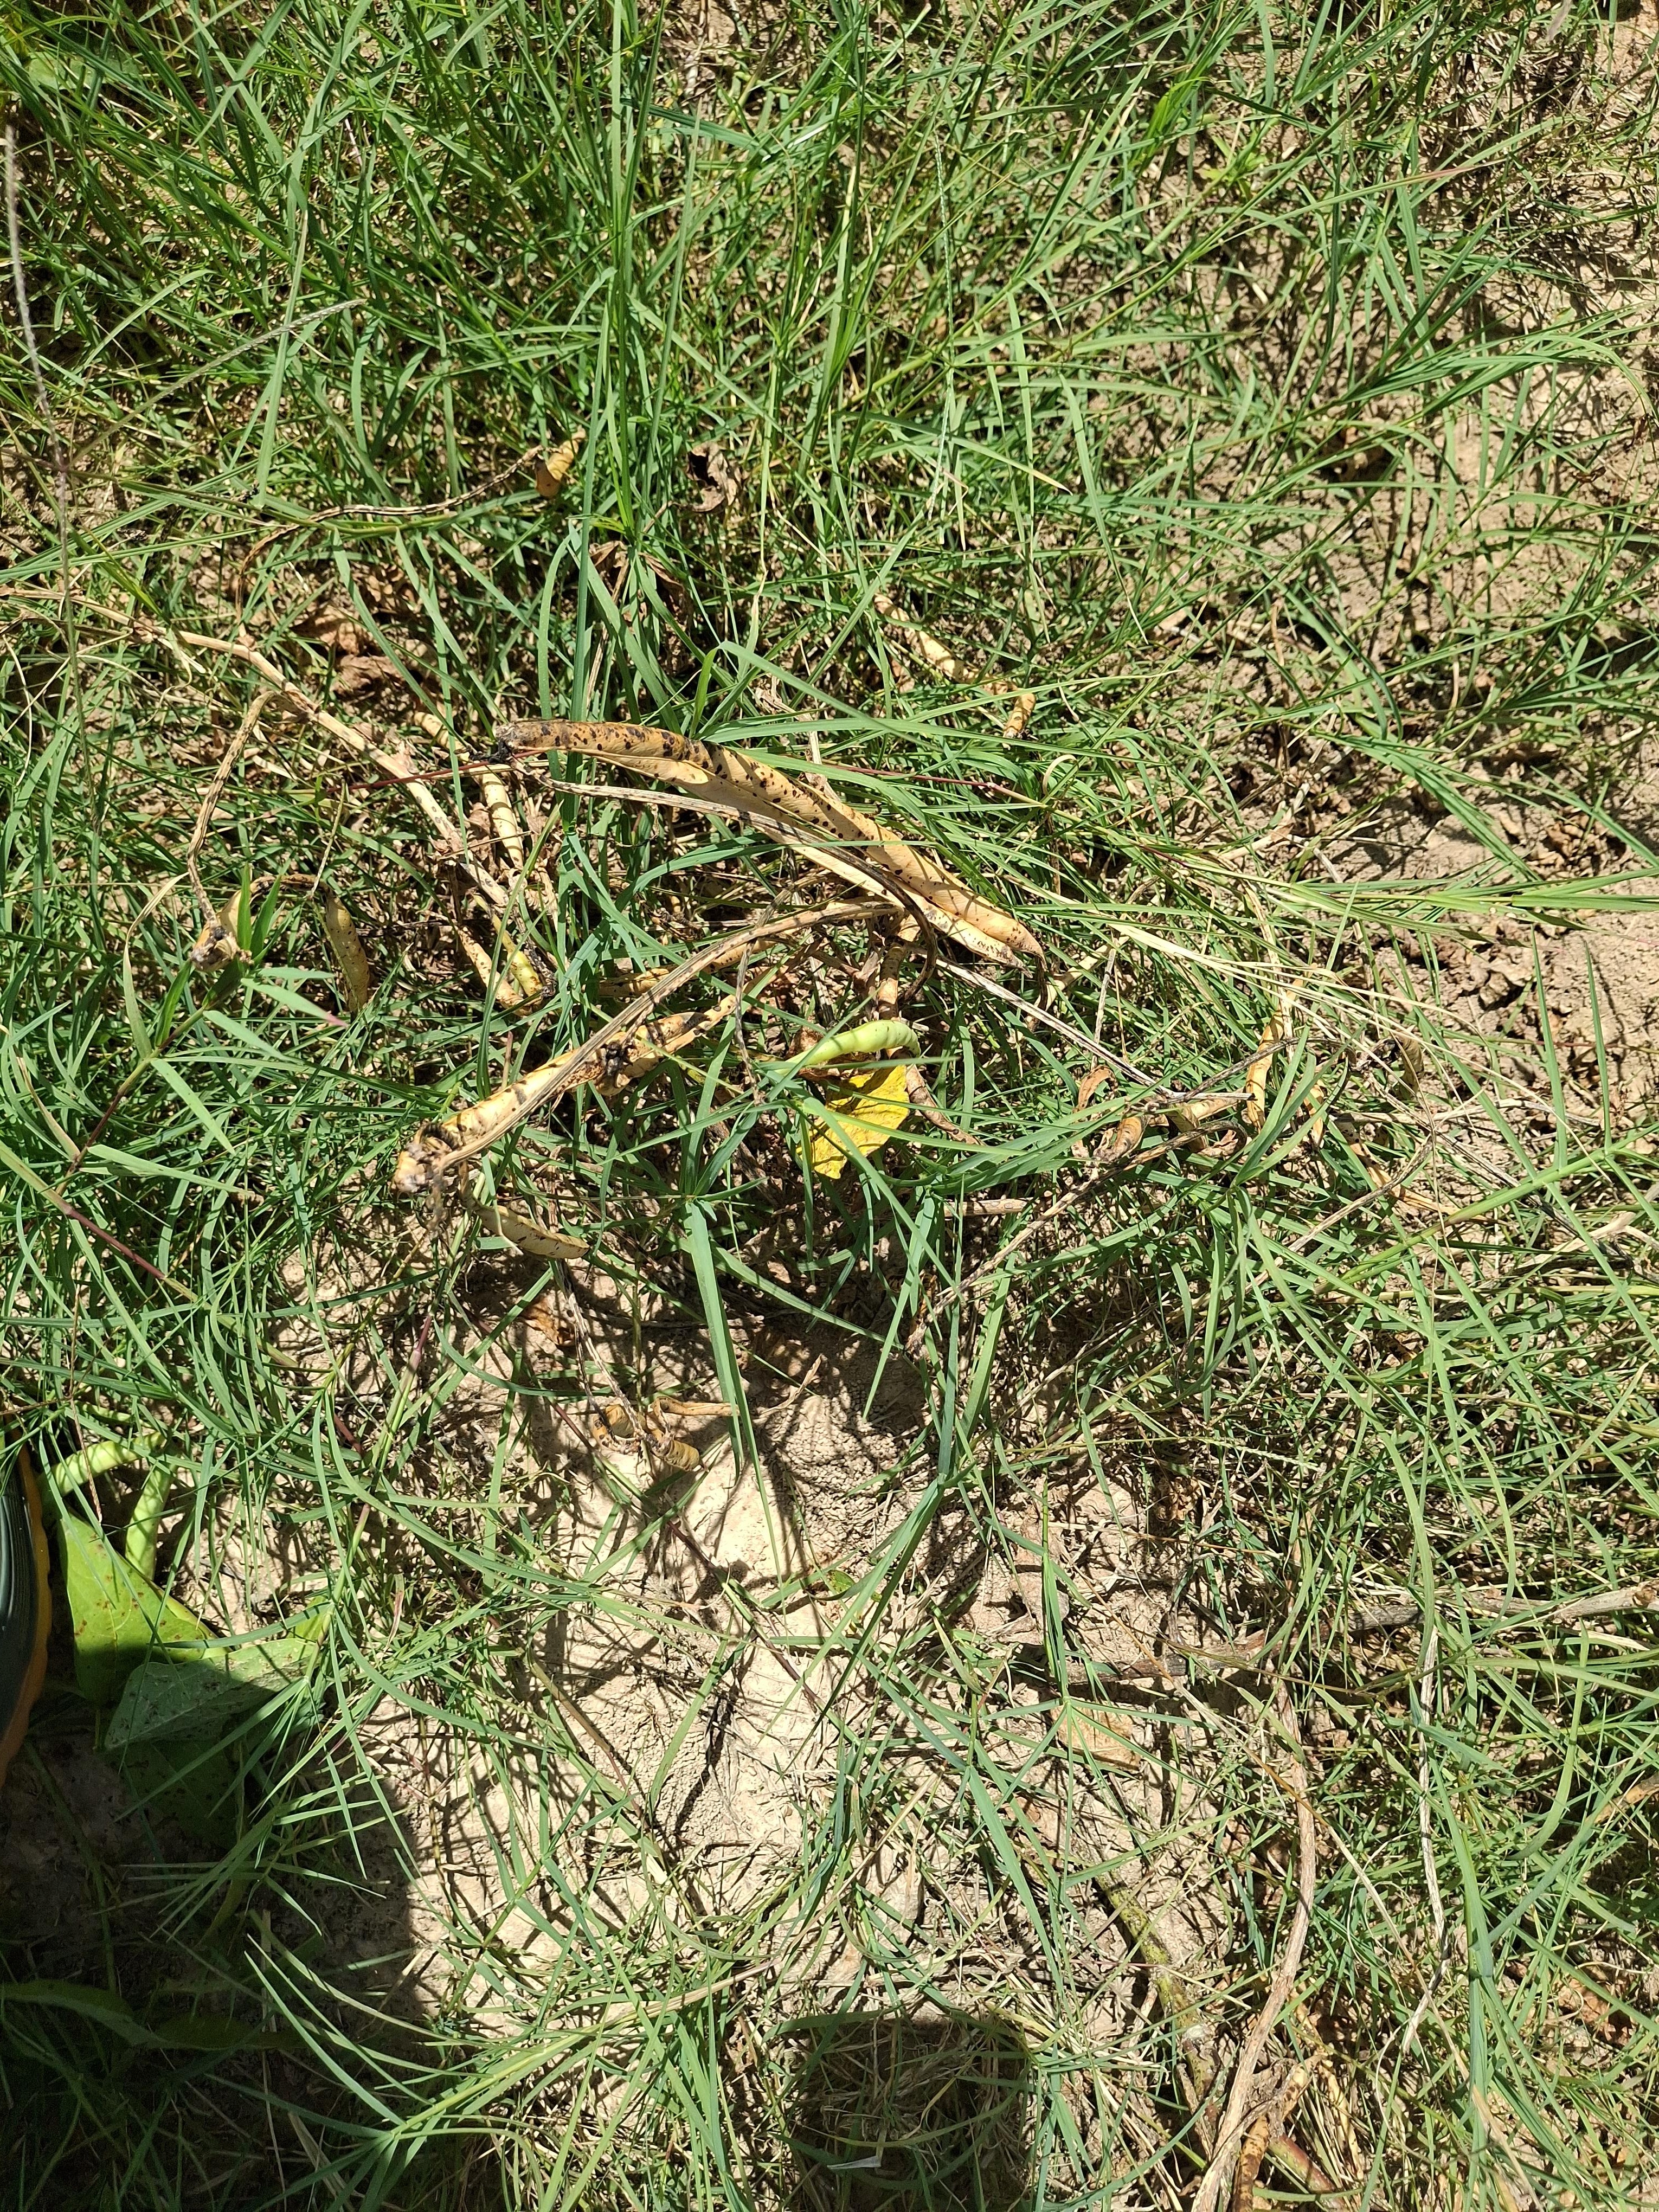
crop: cowpea
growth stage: maturity
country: Nigeria
